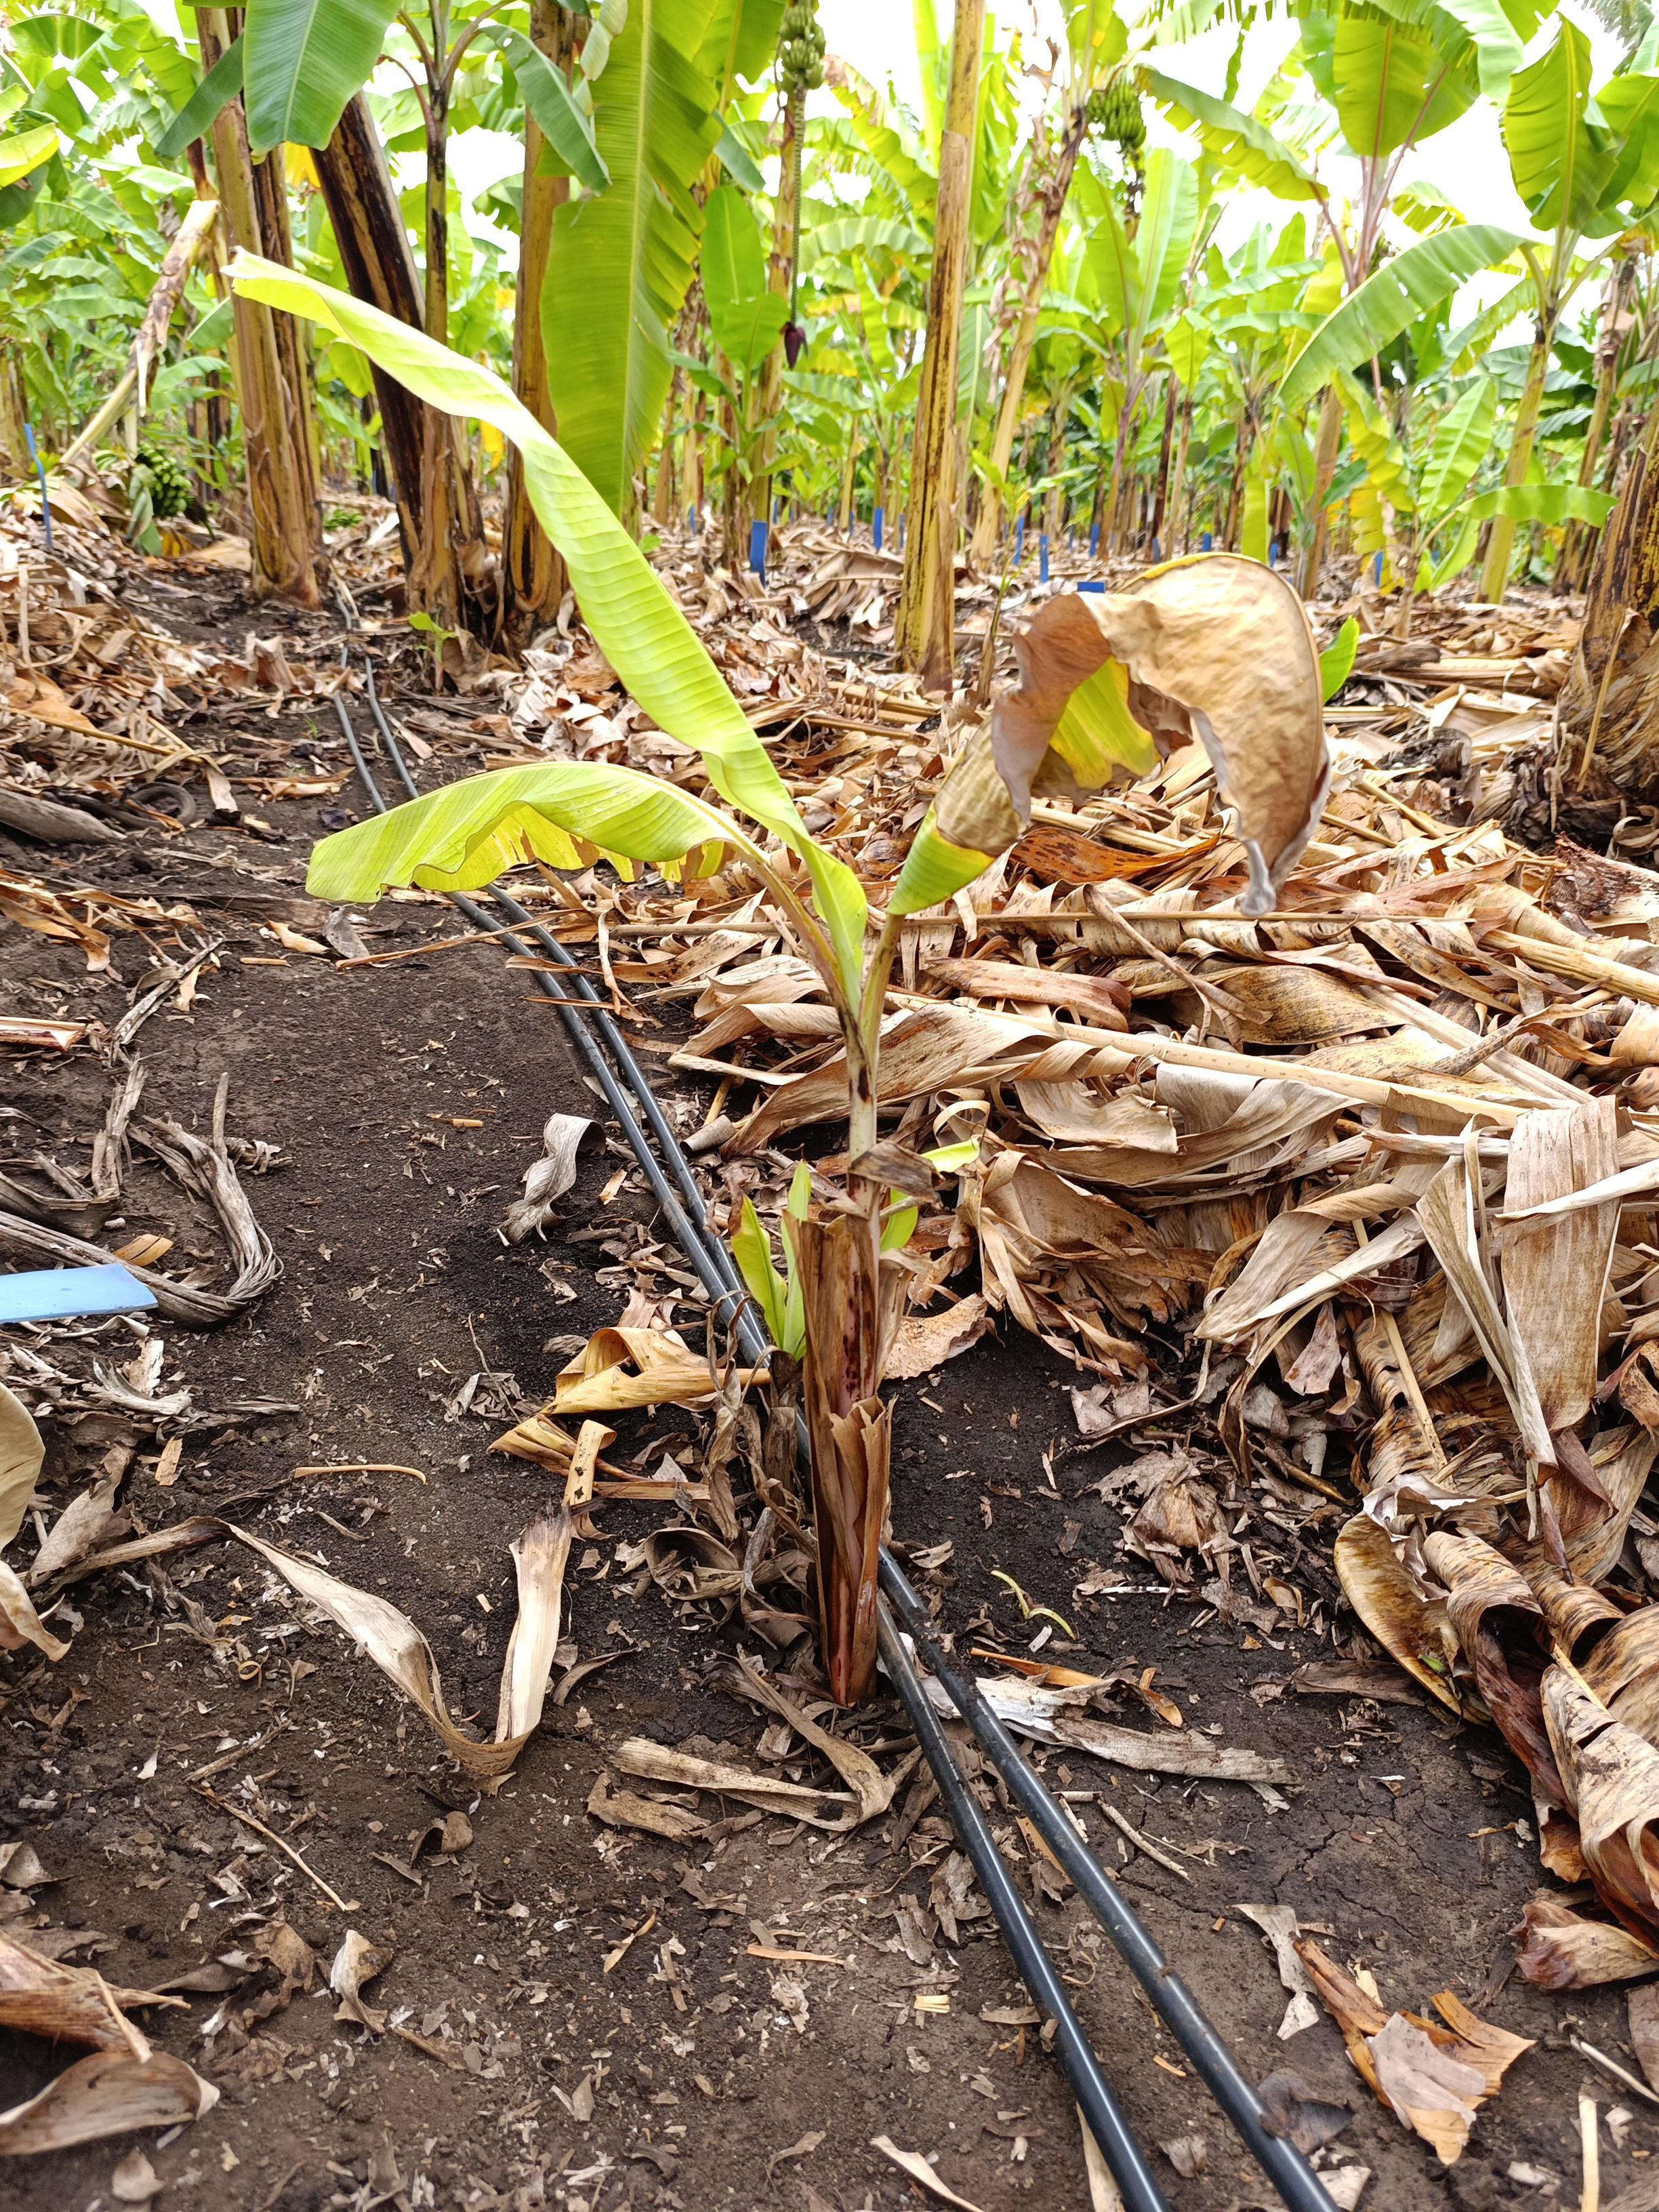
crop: banana
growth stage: vegetative
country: Tanzania
